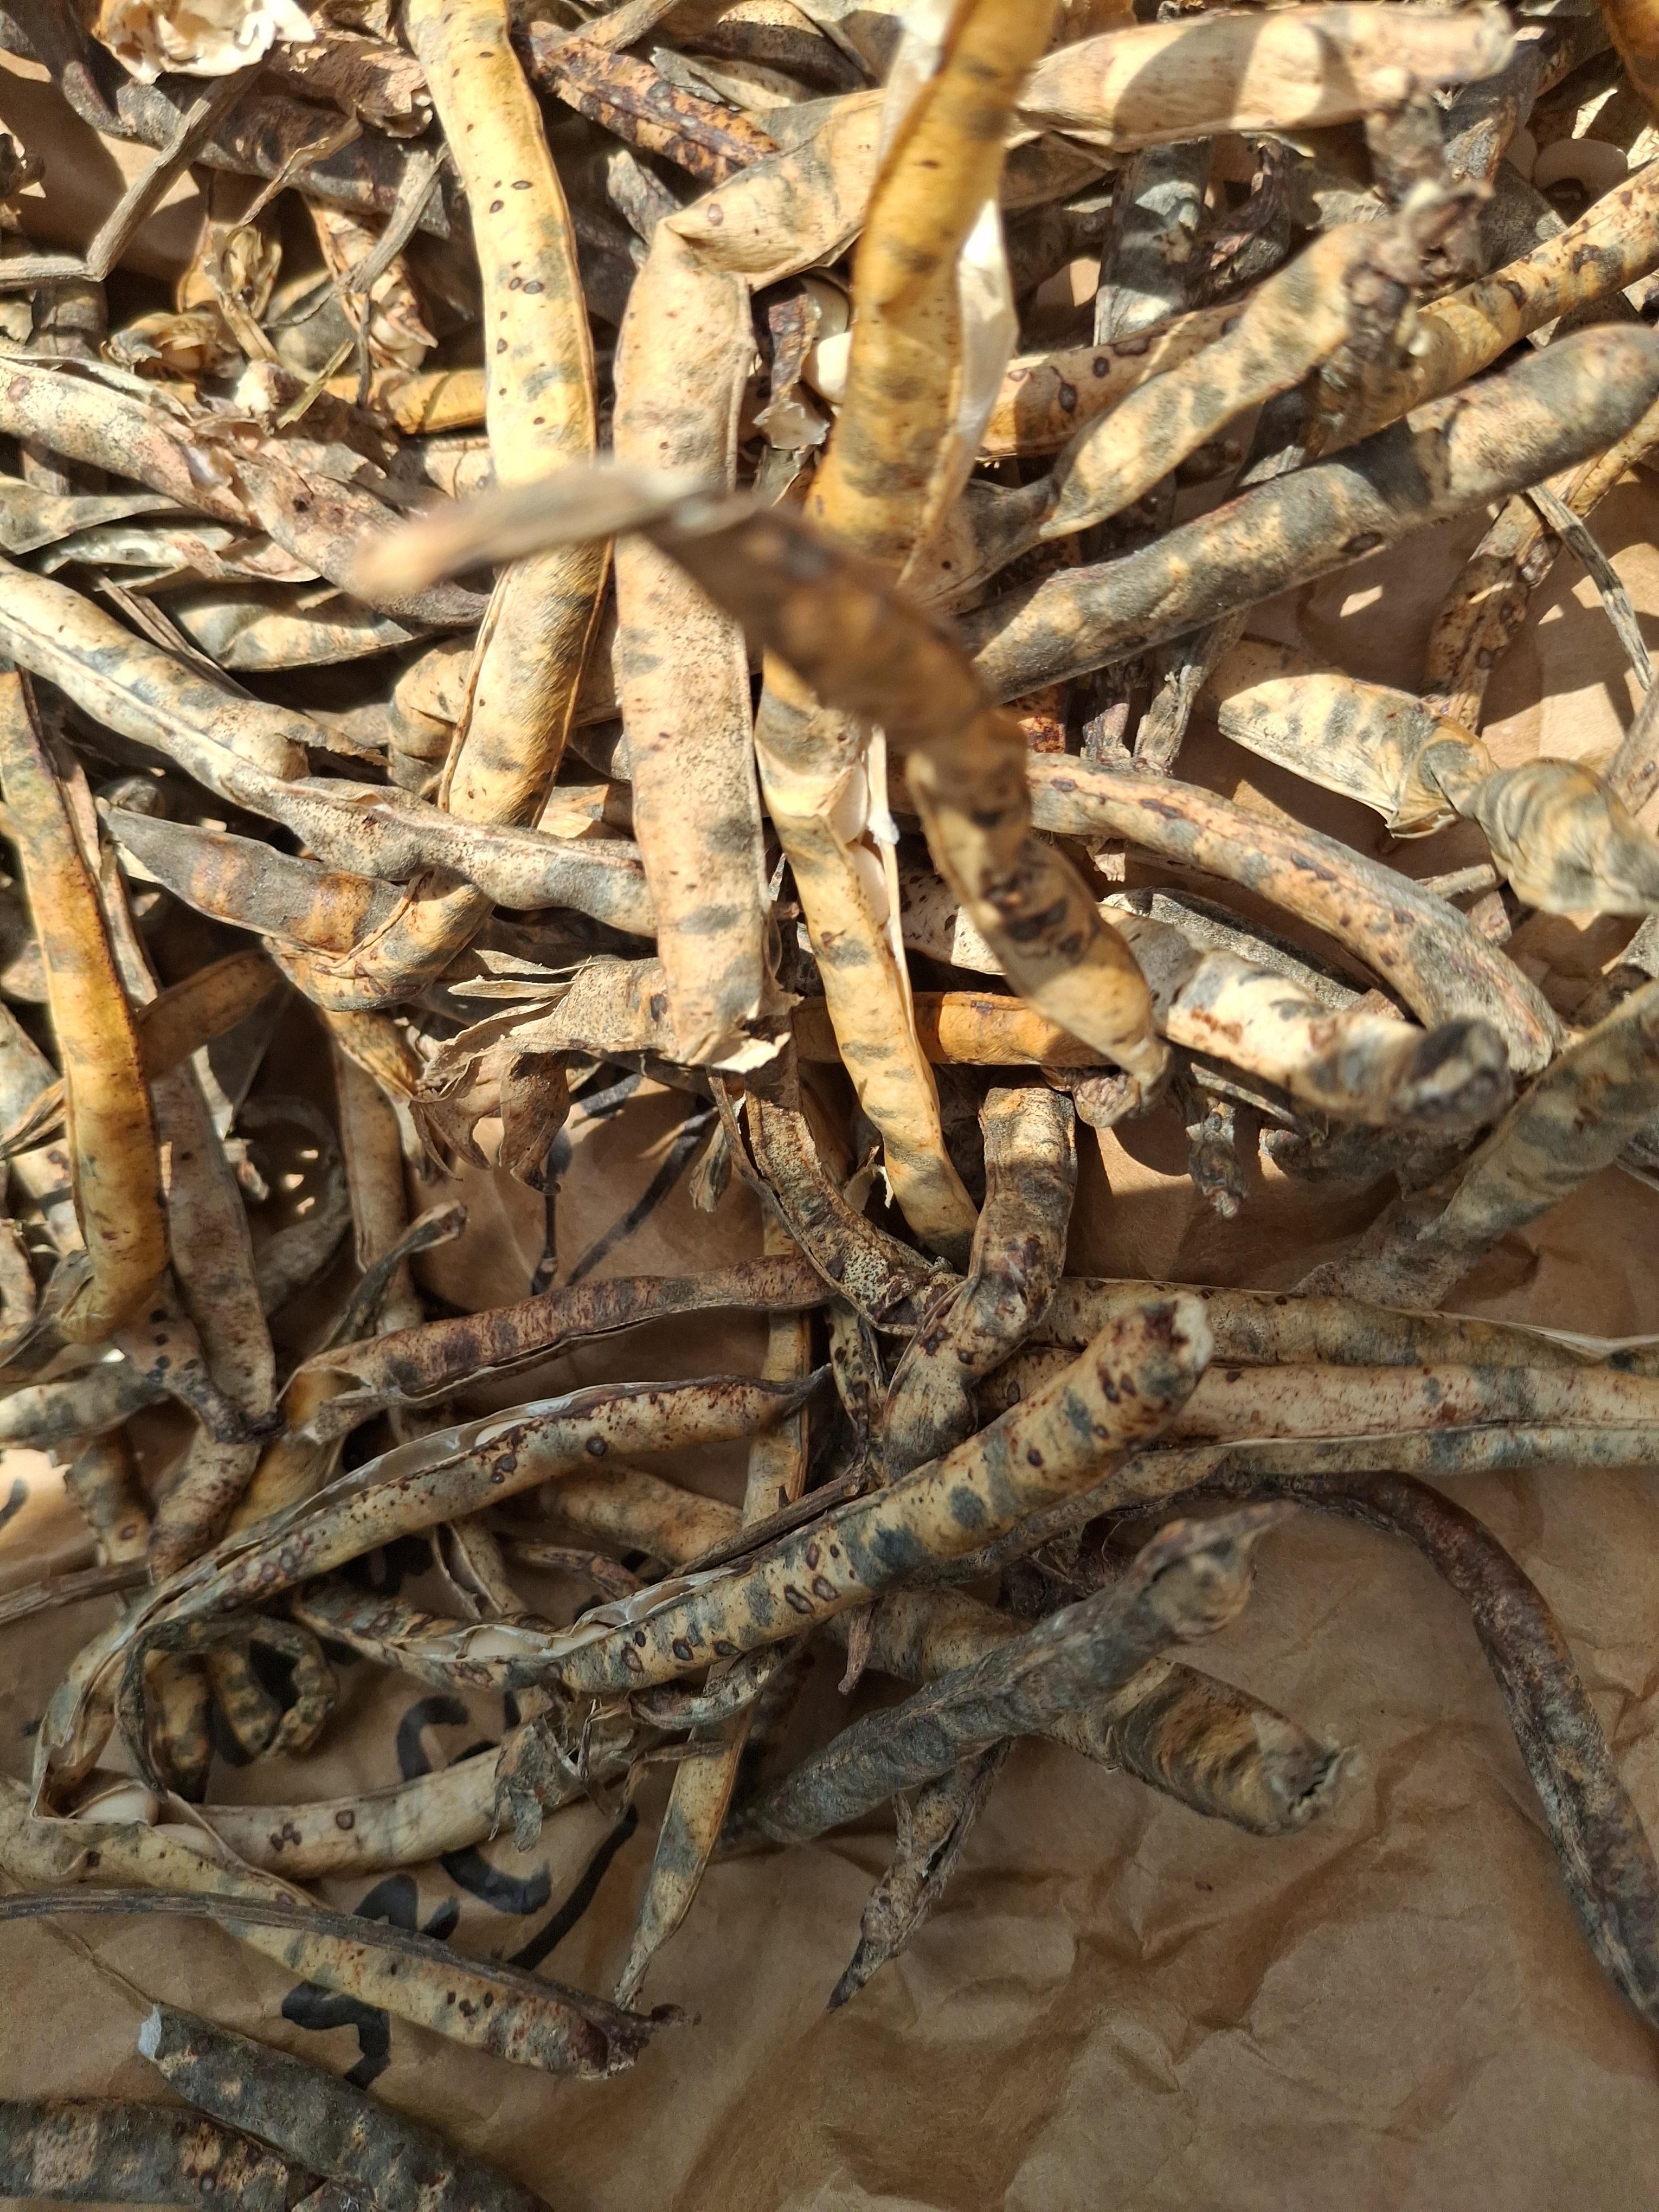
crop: cowpea
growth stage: harvest
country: Nigeria
